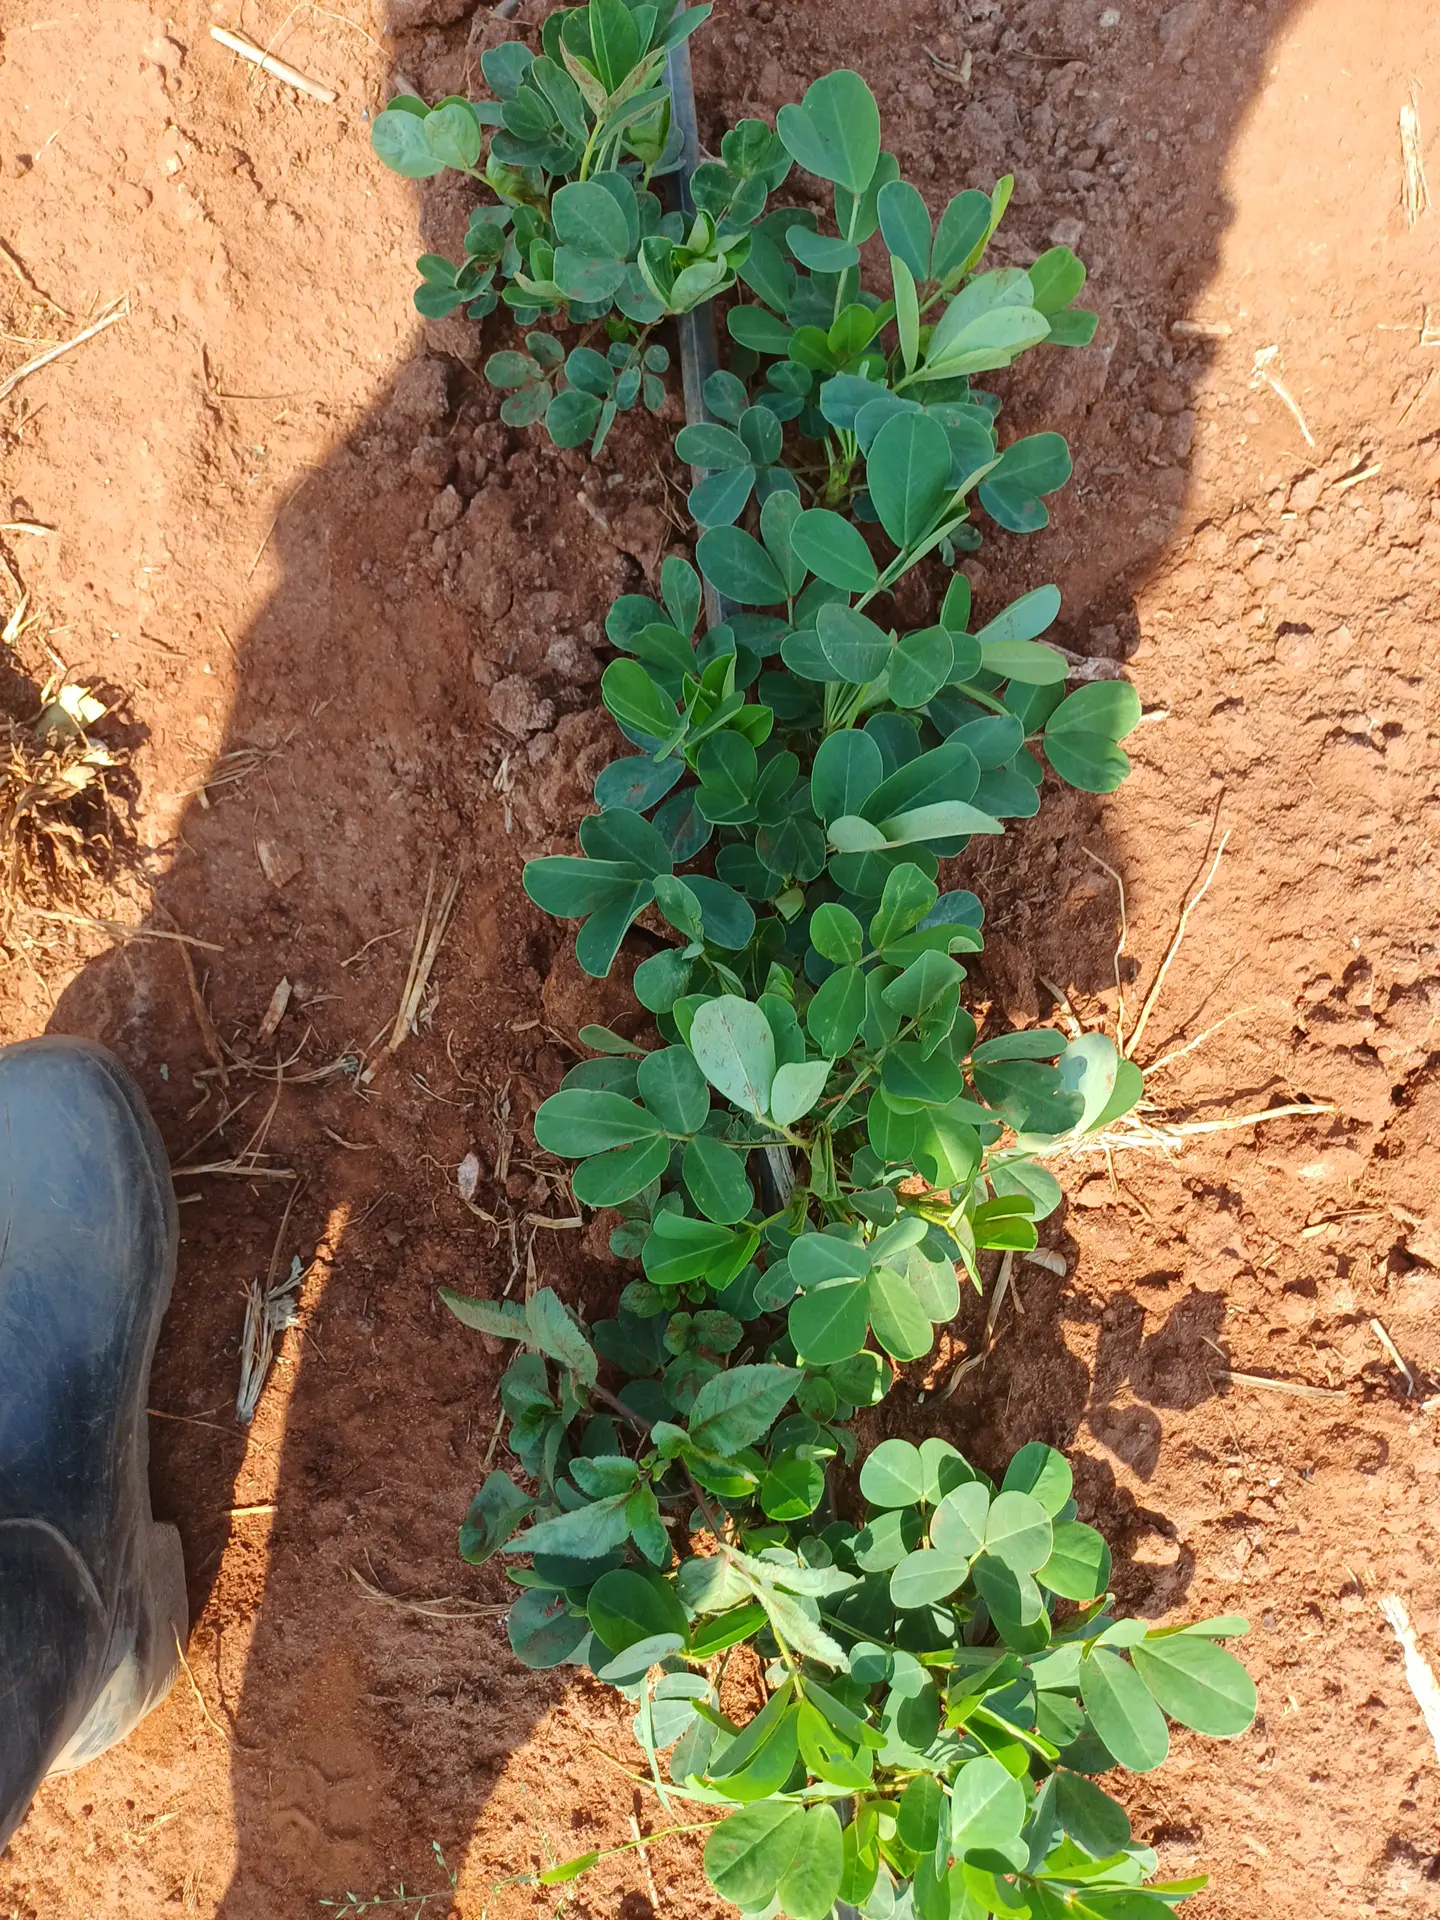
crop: groundnut
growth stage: vegetative
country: Kenya
